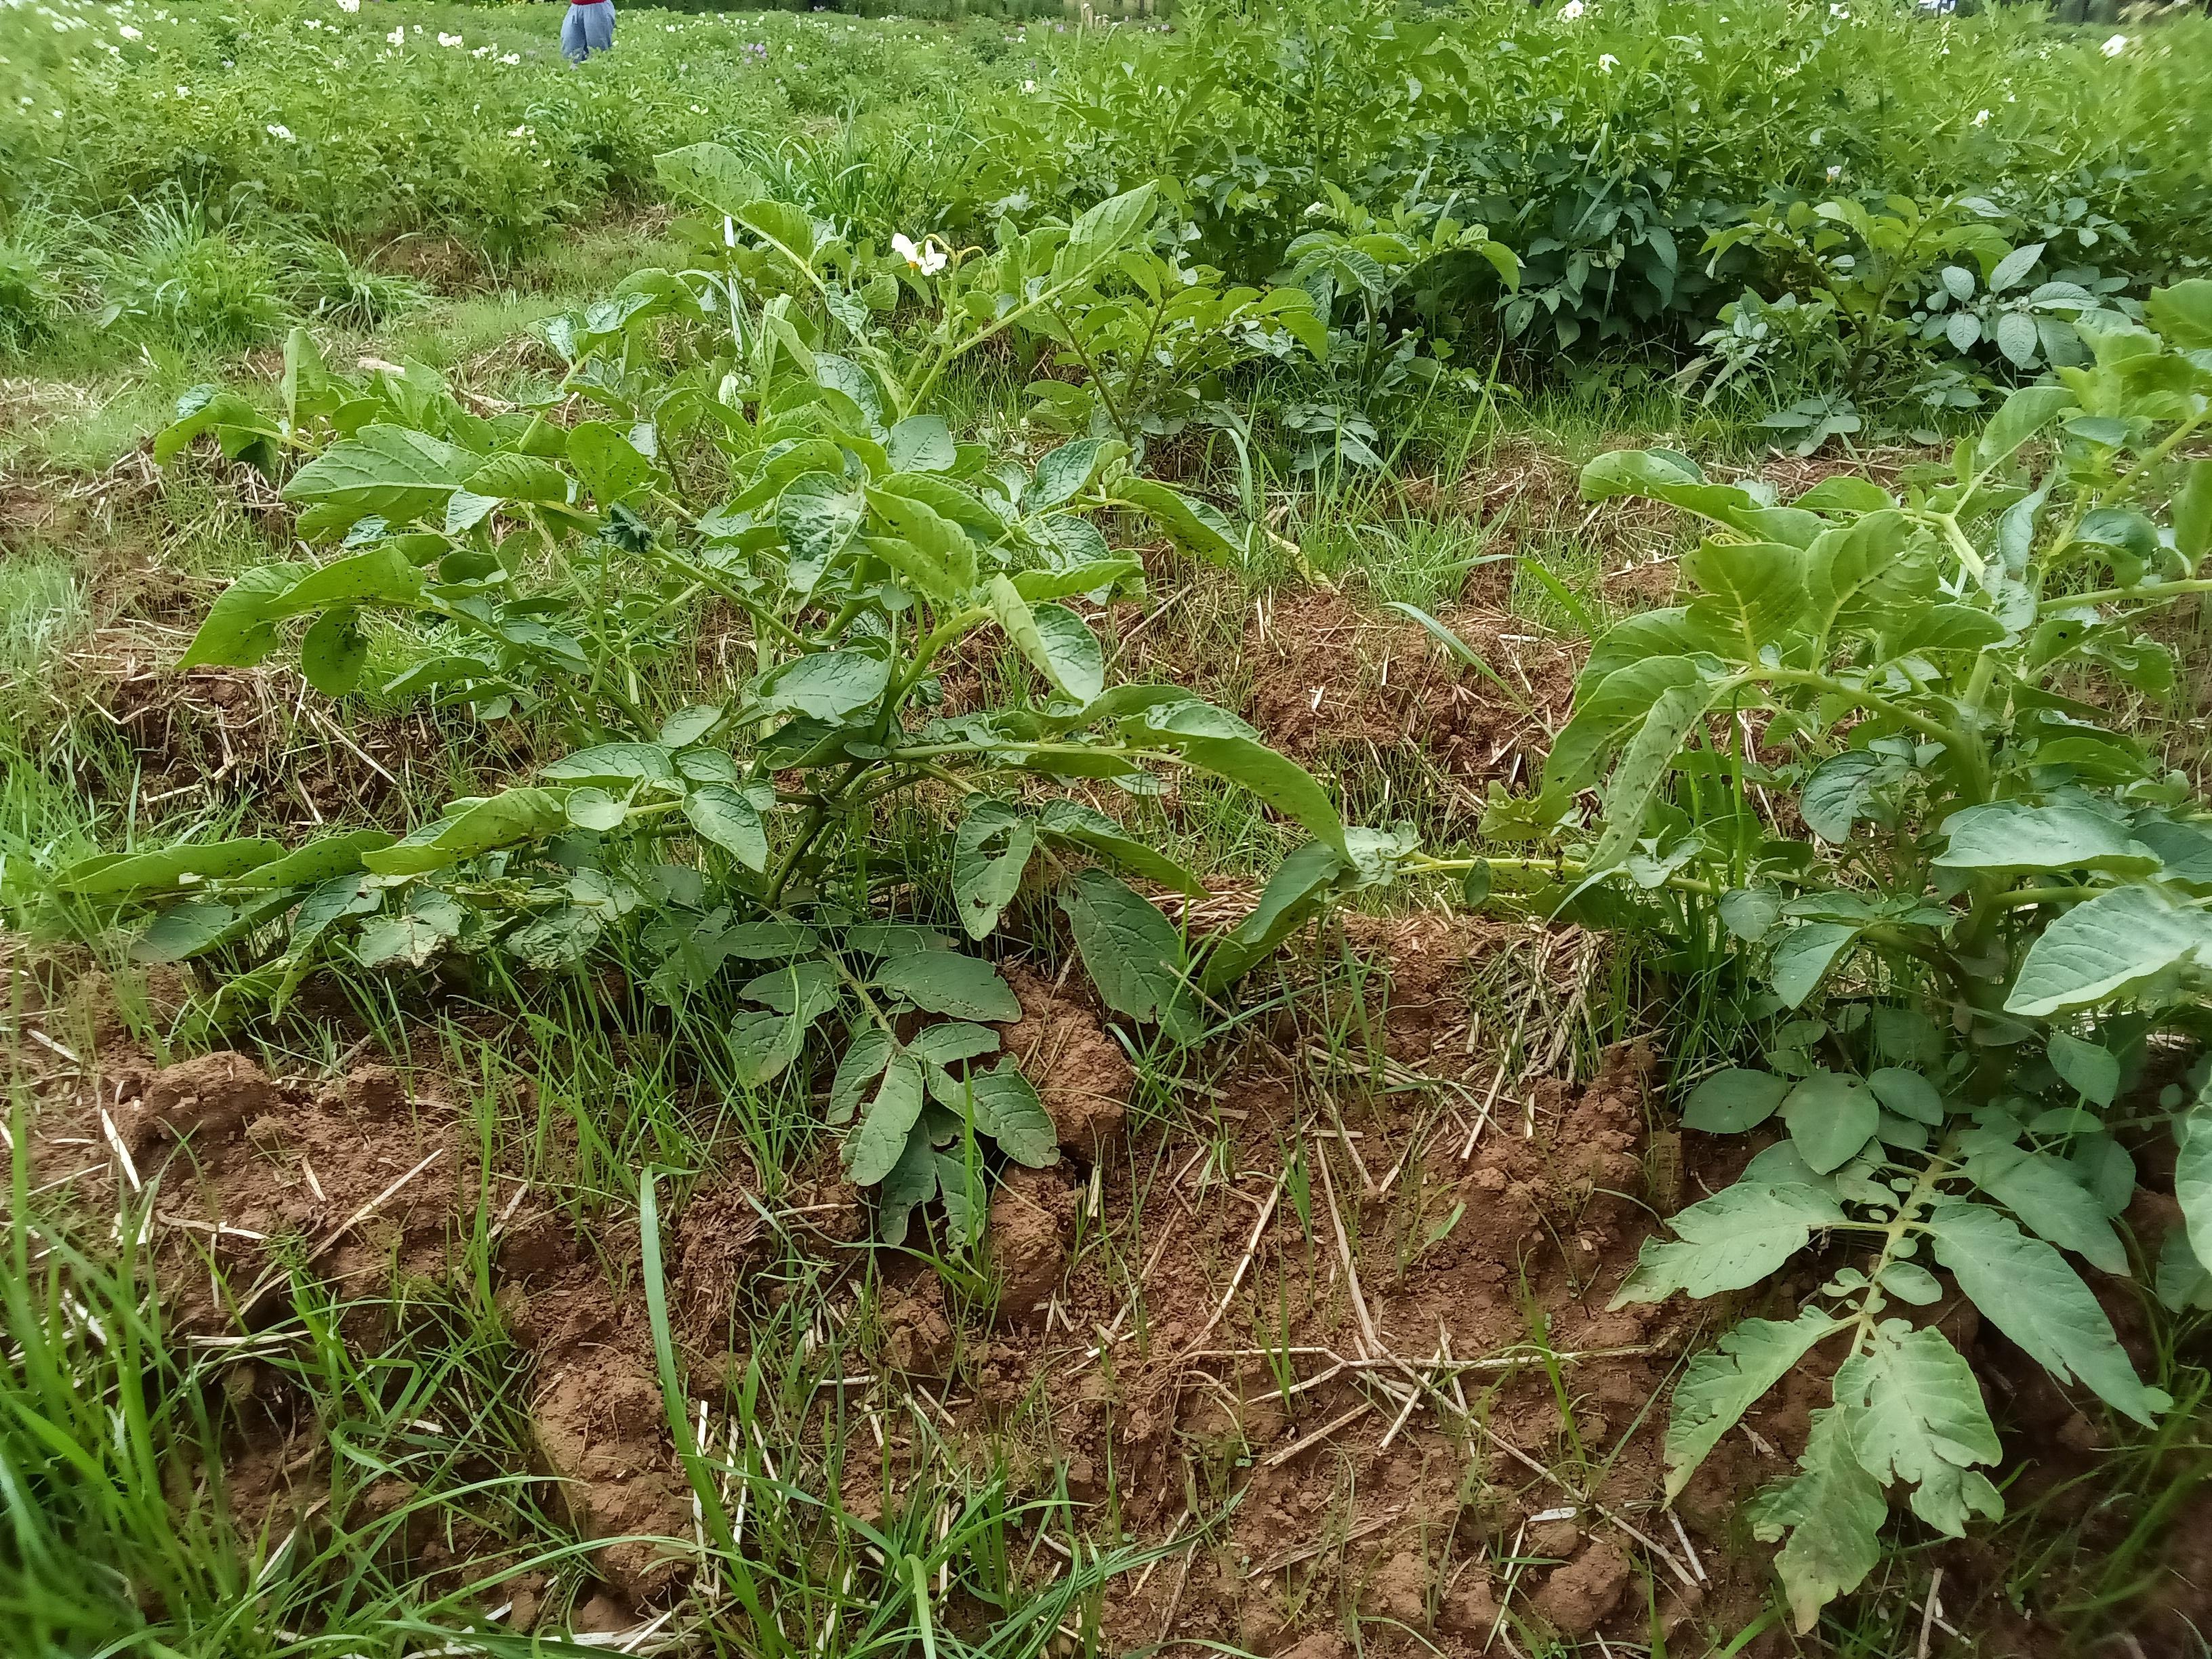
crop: potato
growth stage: harvest maturity
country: Kenya
